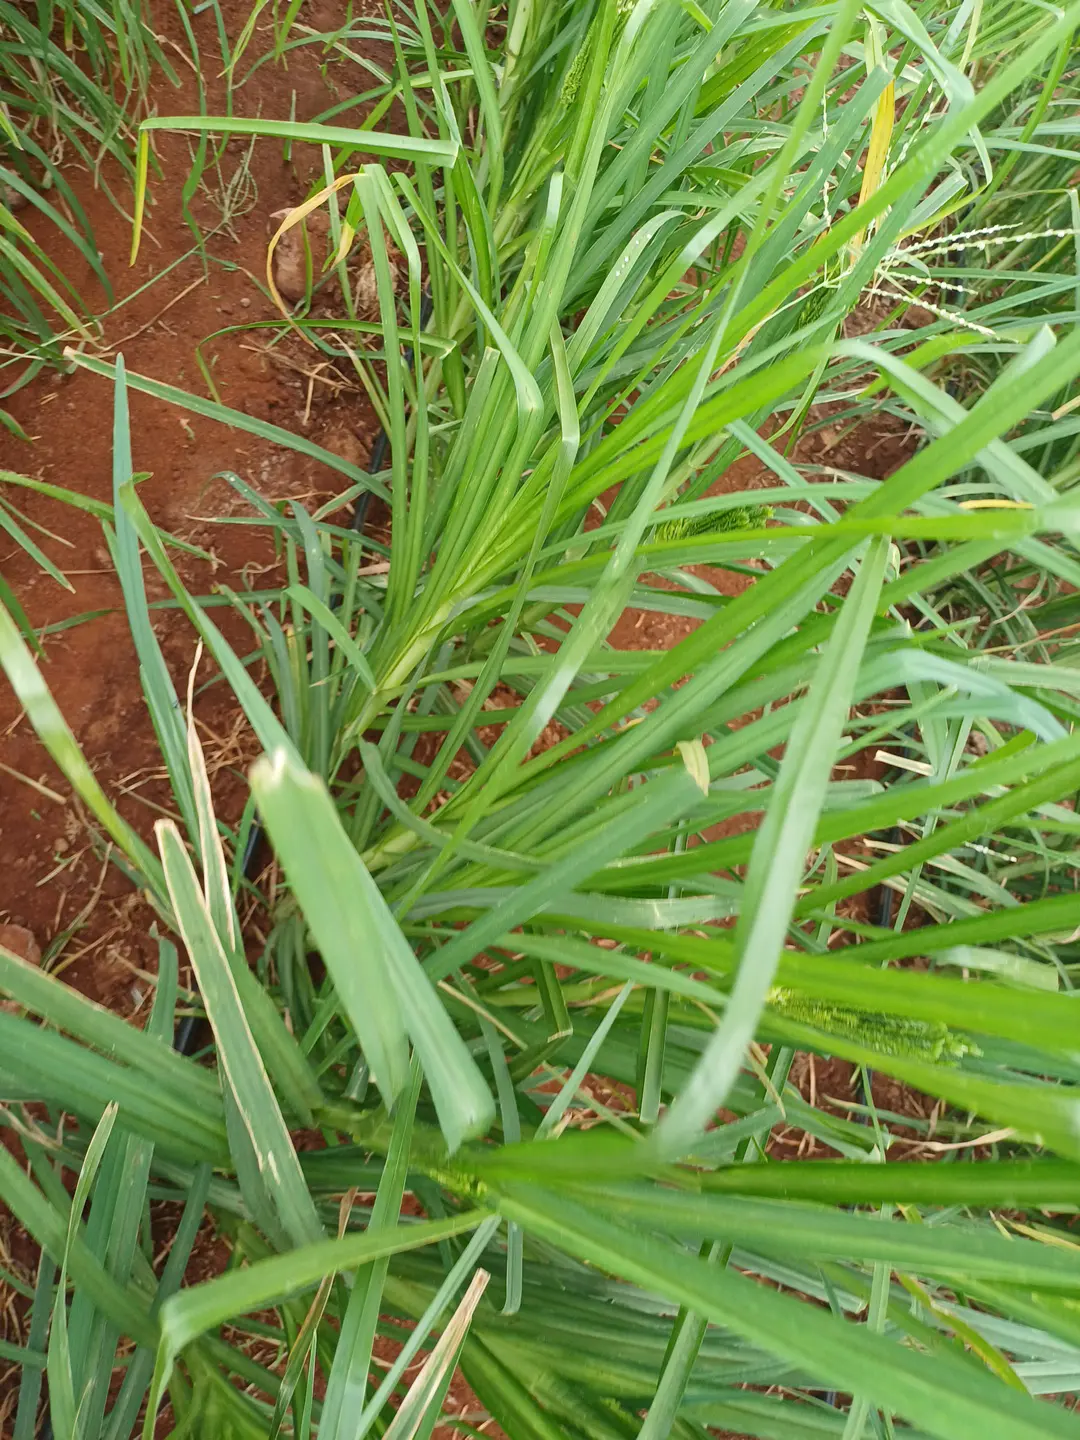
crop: finger millet
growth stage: vegetative
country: Kenya
